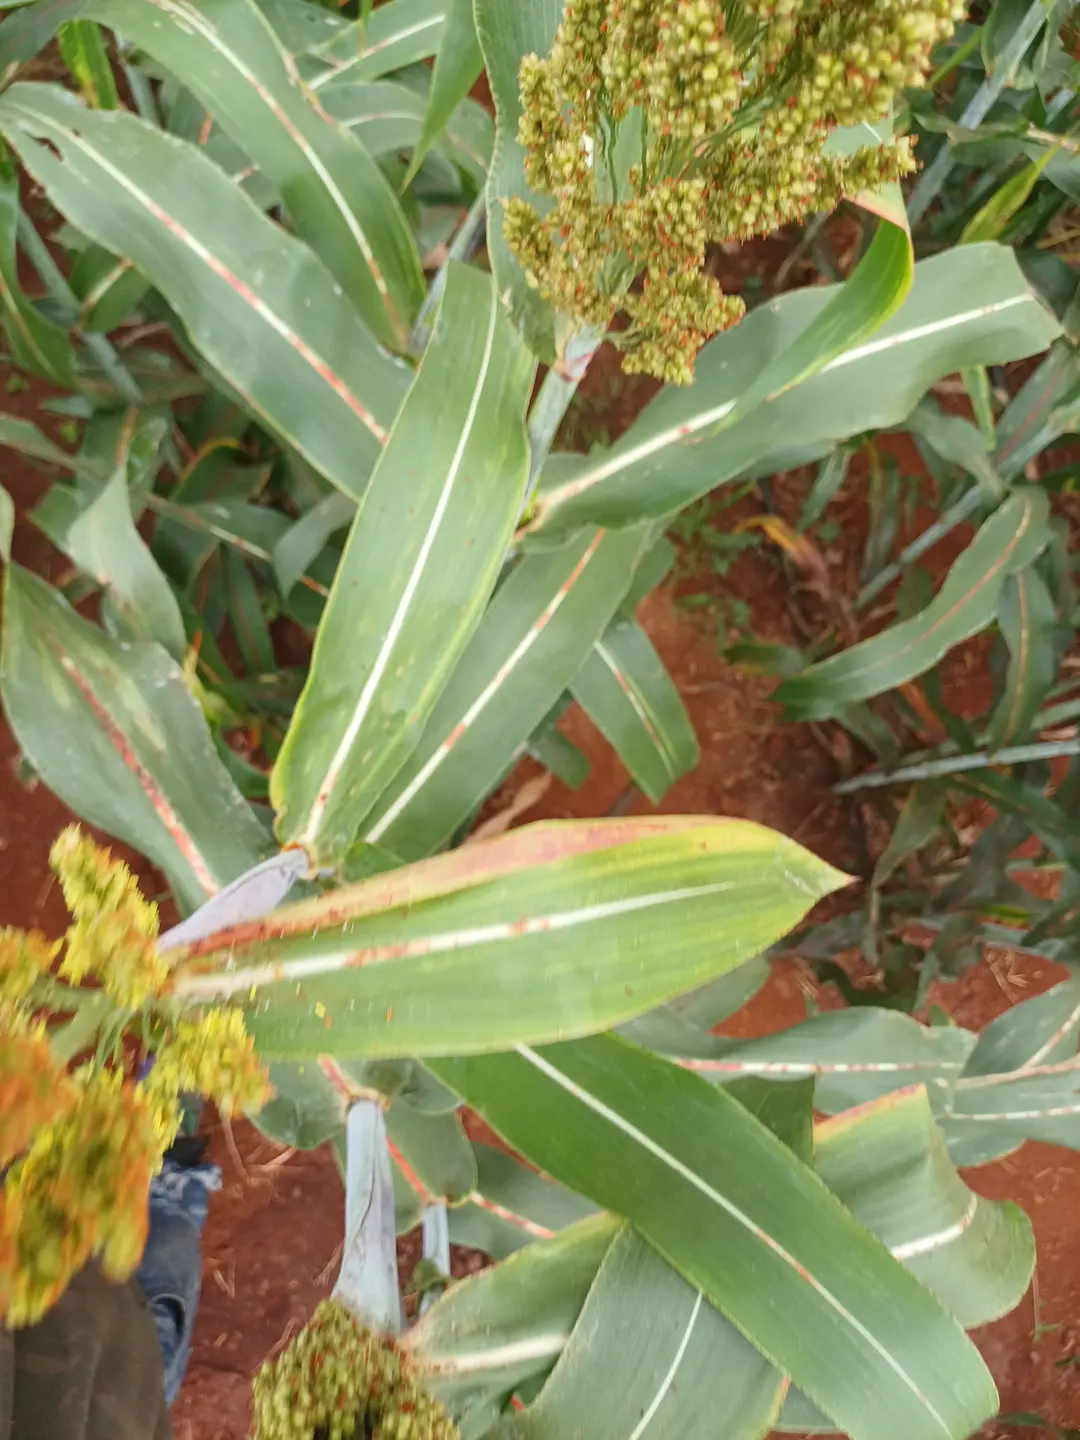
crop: sorghum
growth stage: filling grain
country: Kenya
